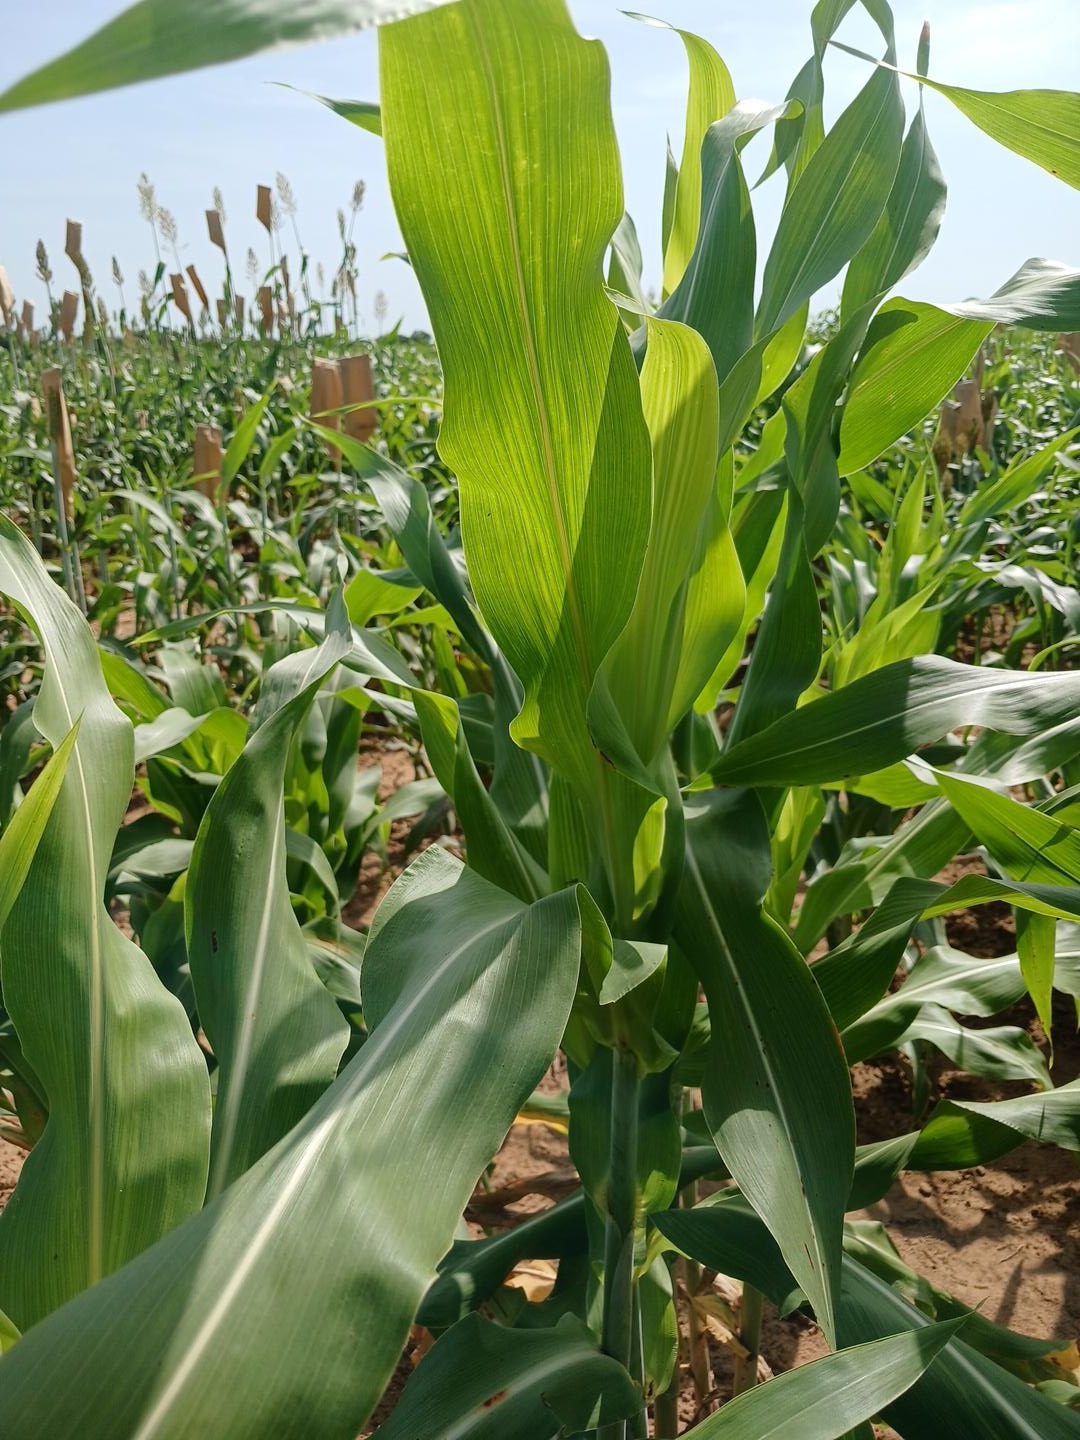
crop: sorghum
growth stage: vegetative
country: Senegal
